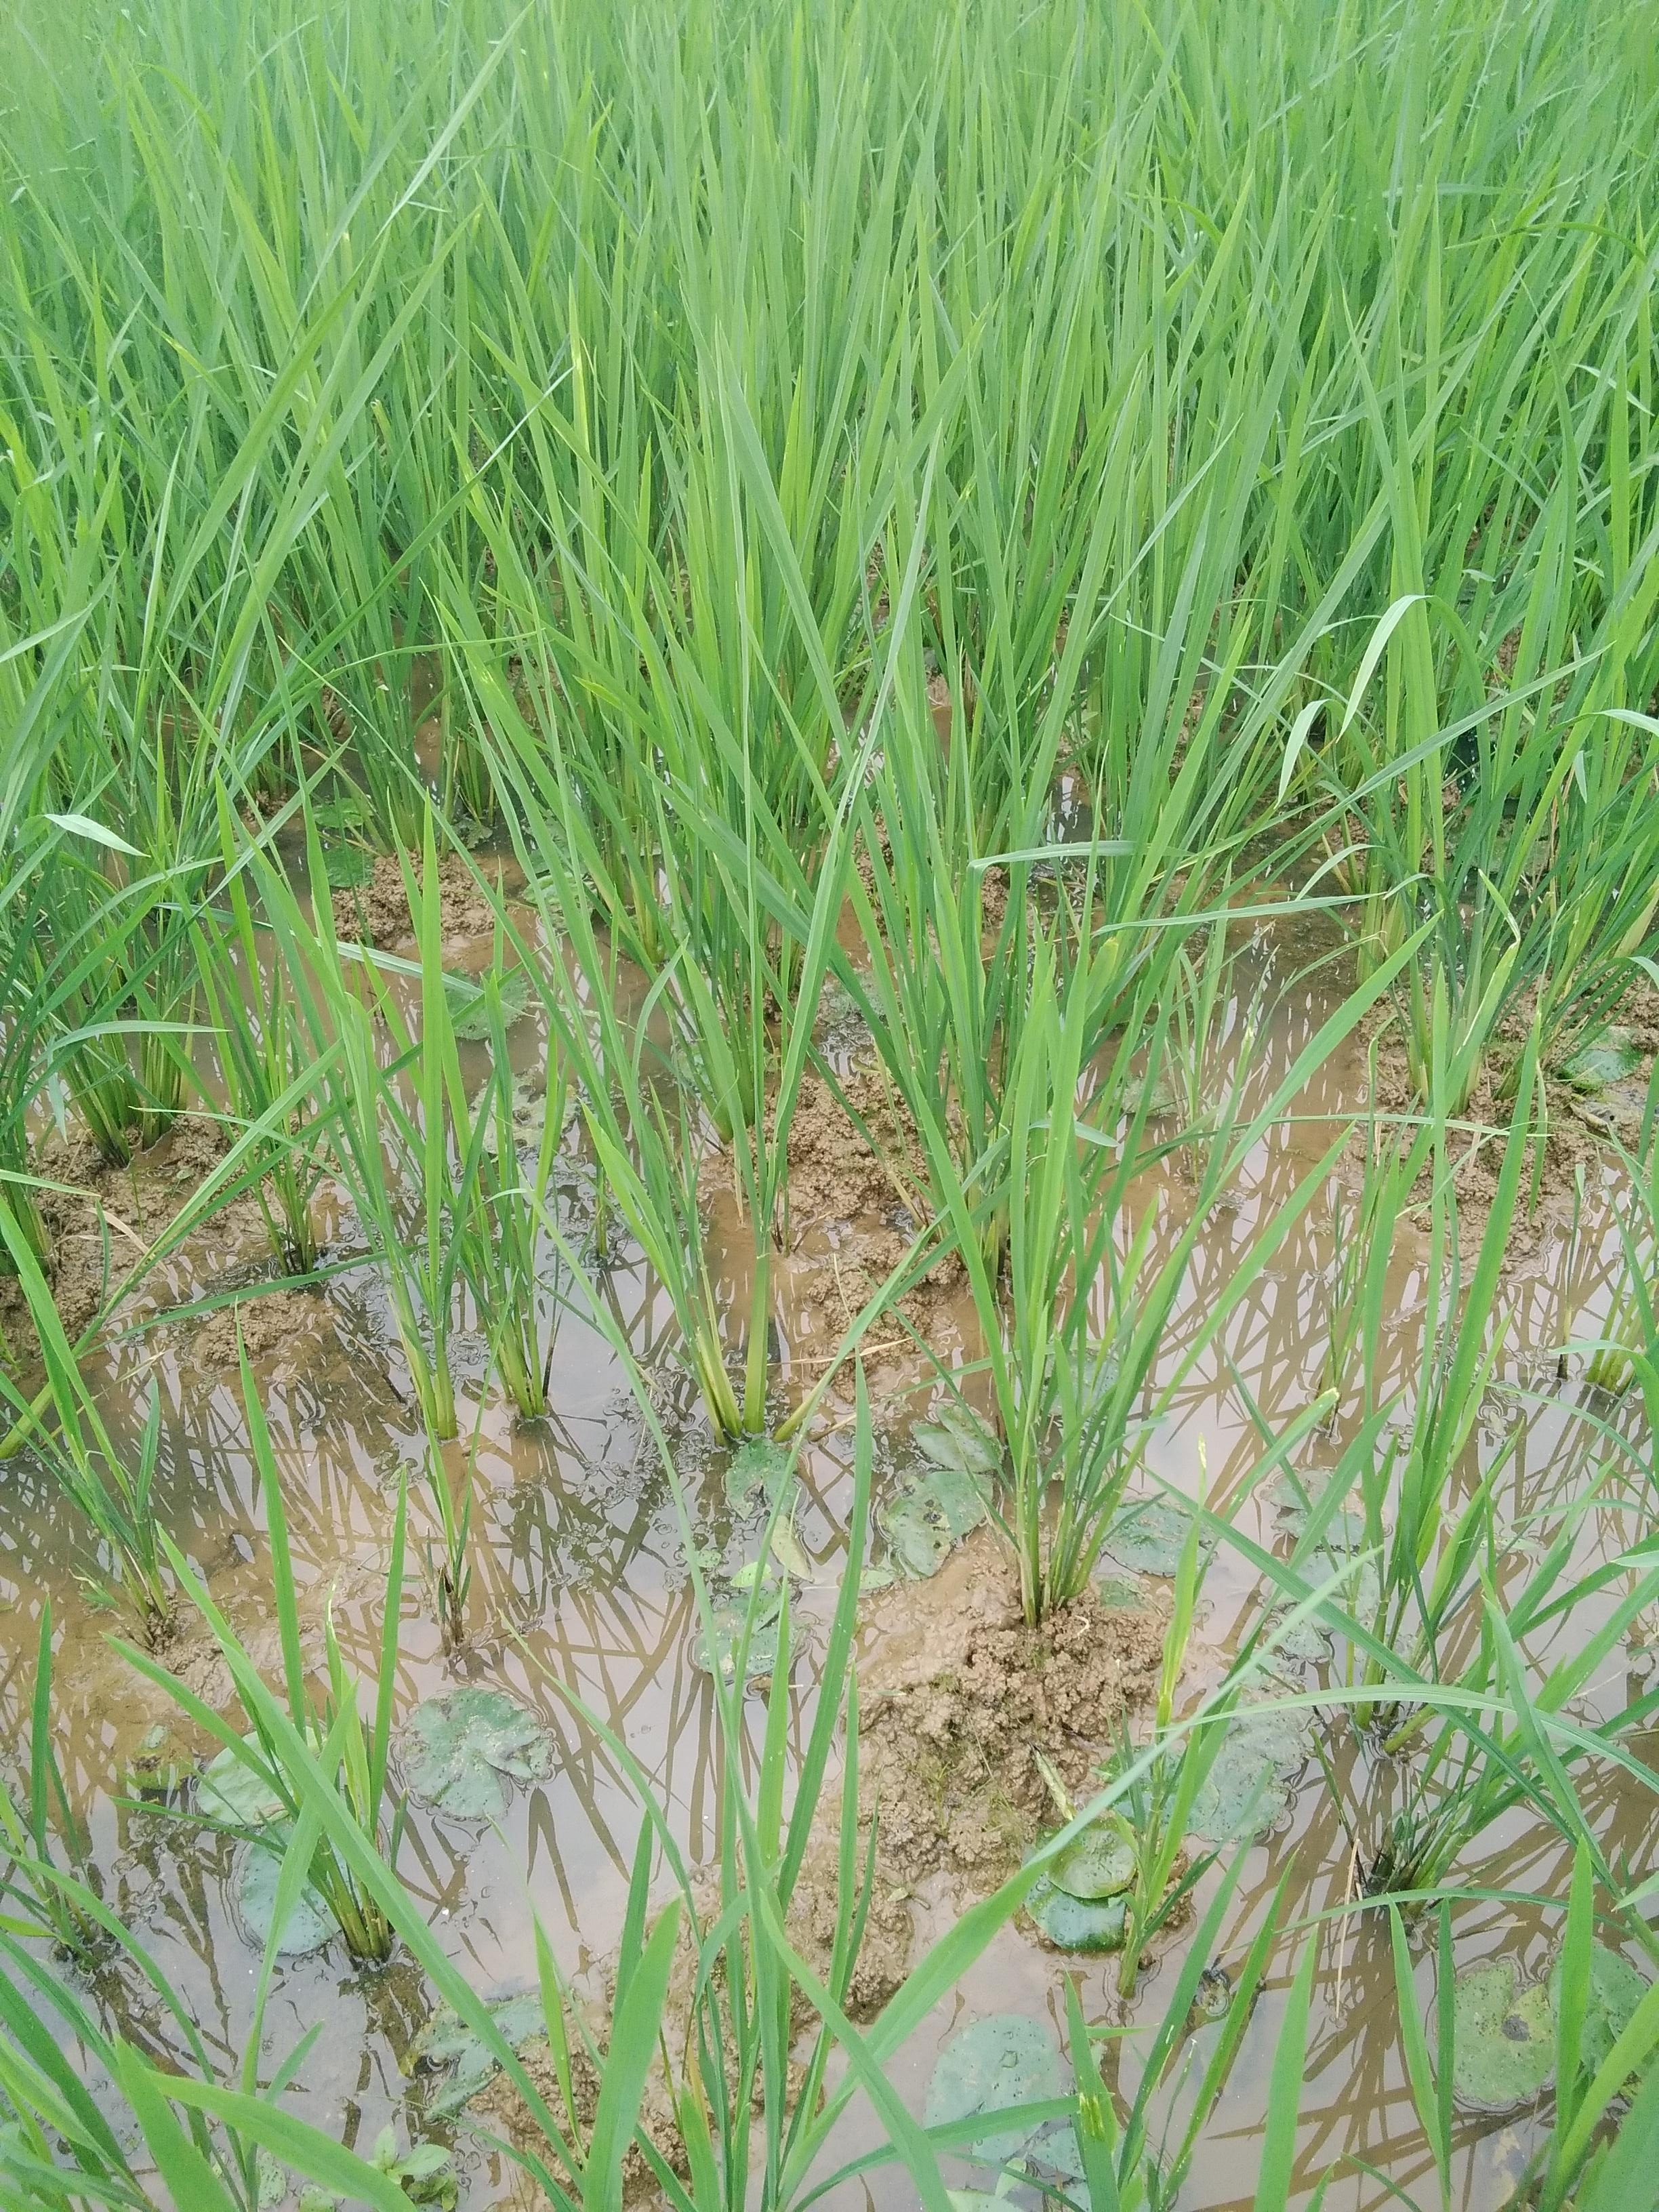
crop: rice
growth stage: vegetative
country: Nigeria
